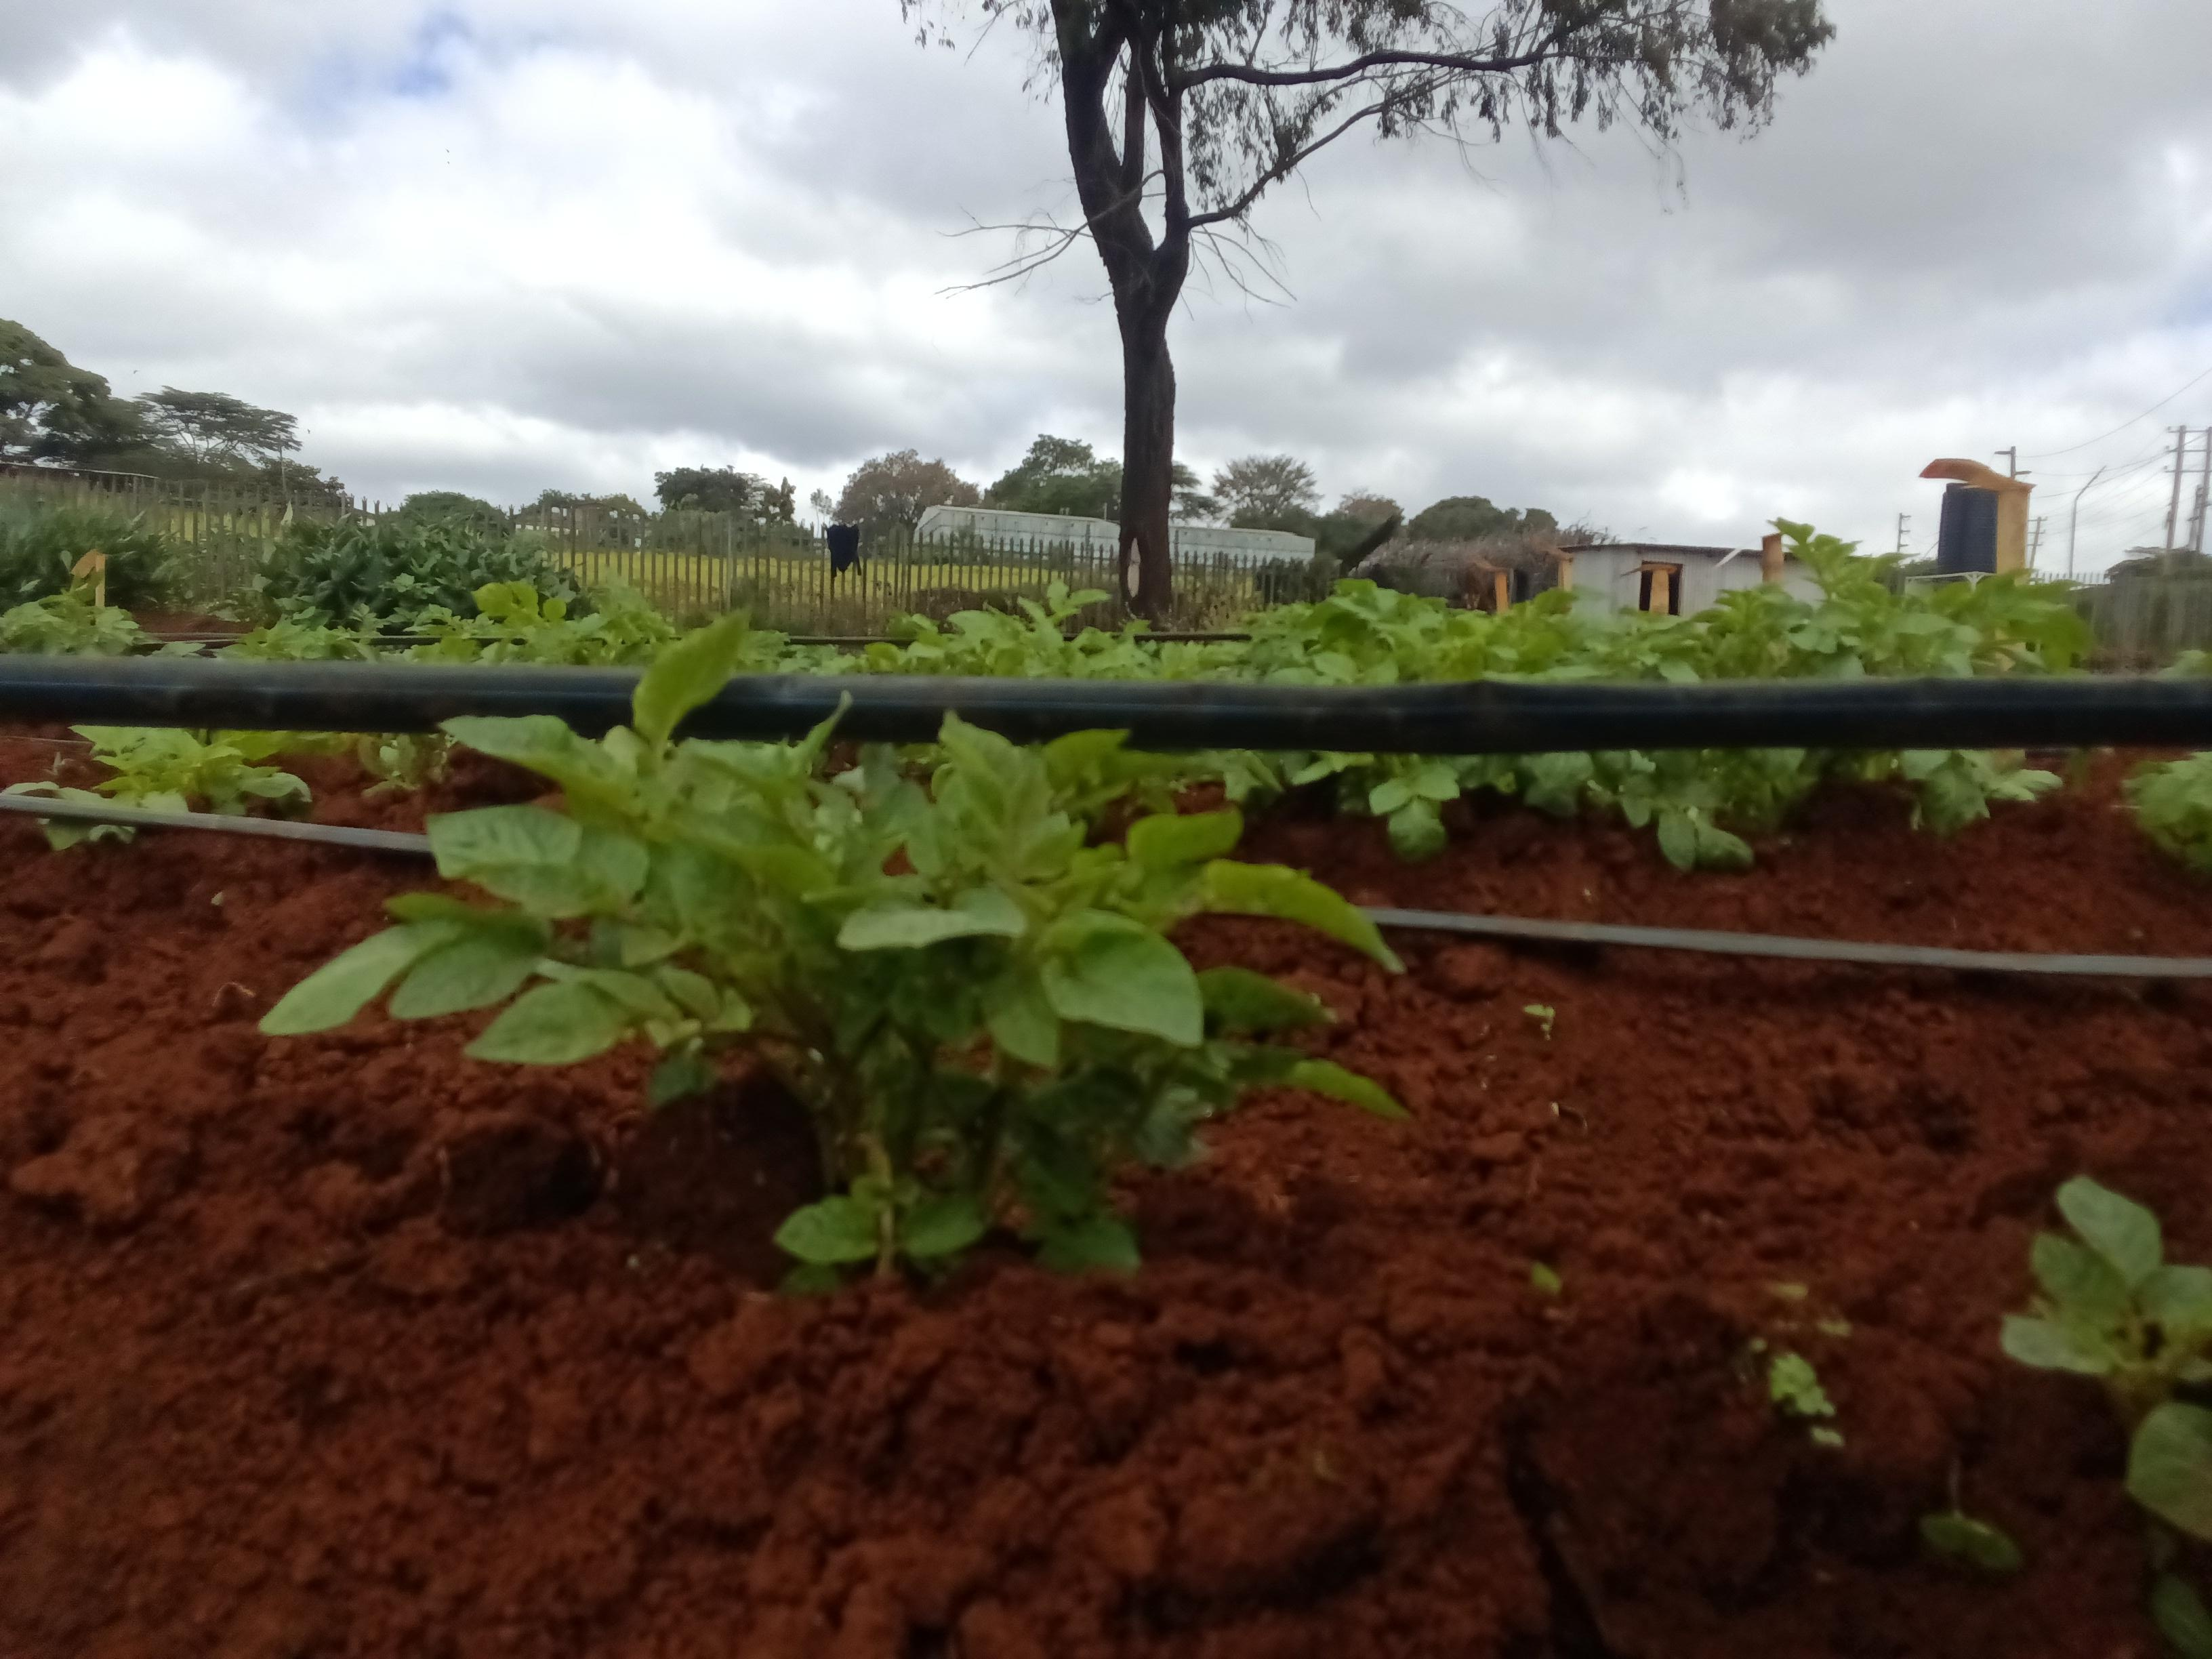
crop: potato
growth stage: vegetative
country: Kenya
